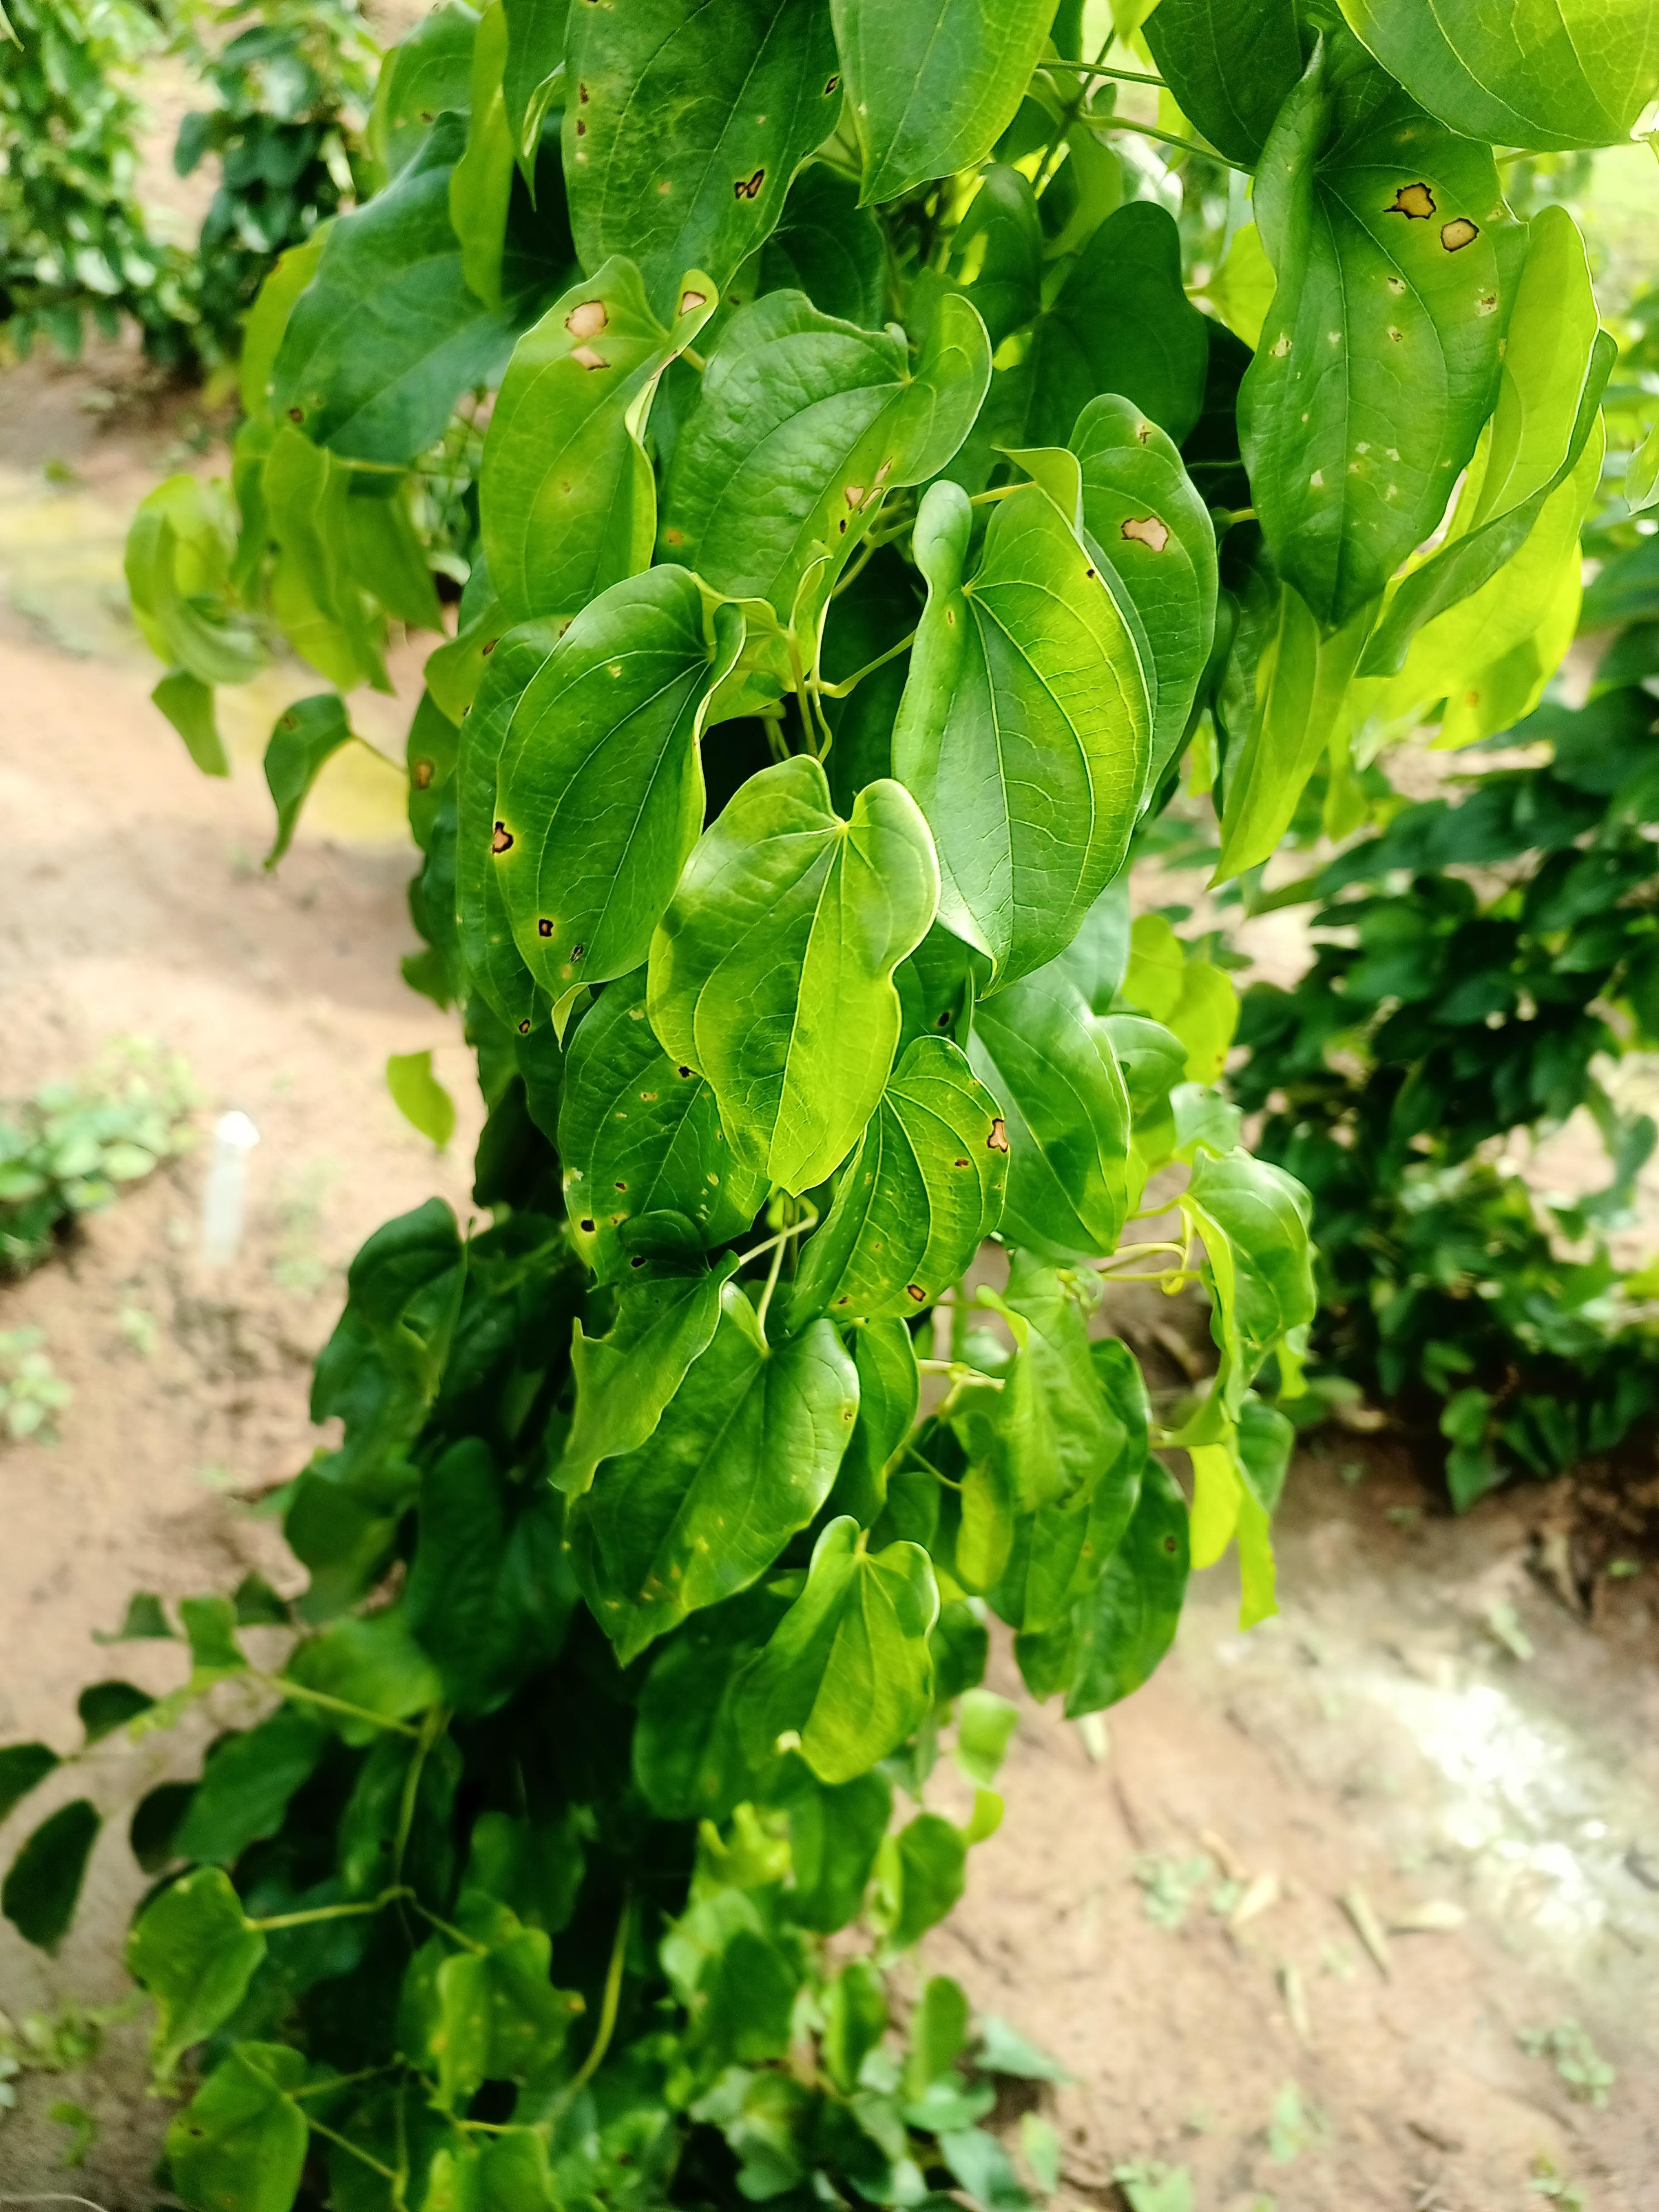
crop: yam
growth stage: vegetative
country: Nigeria
